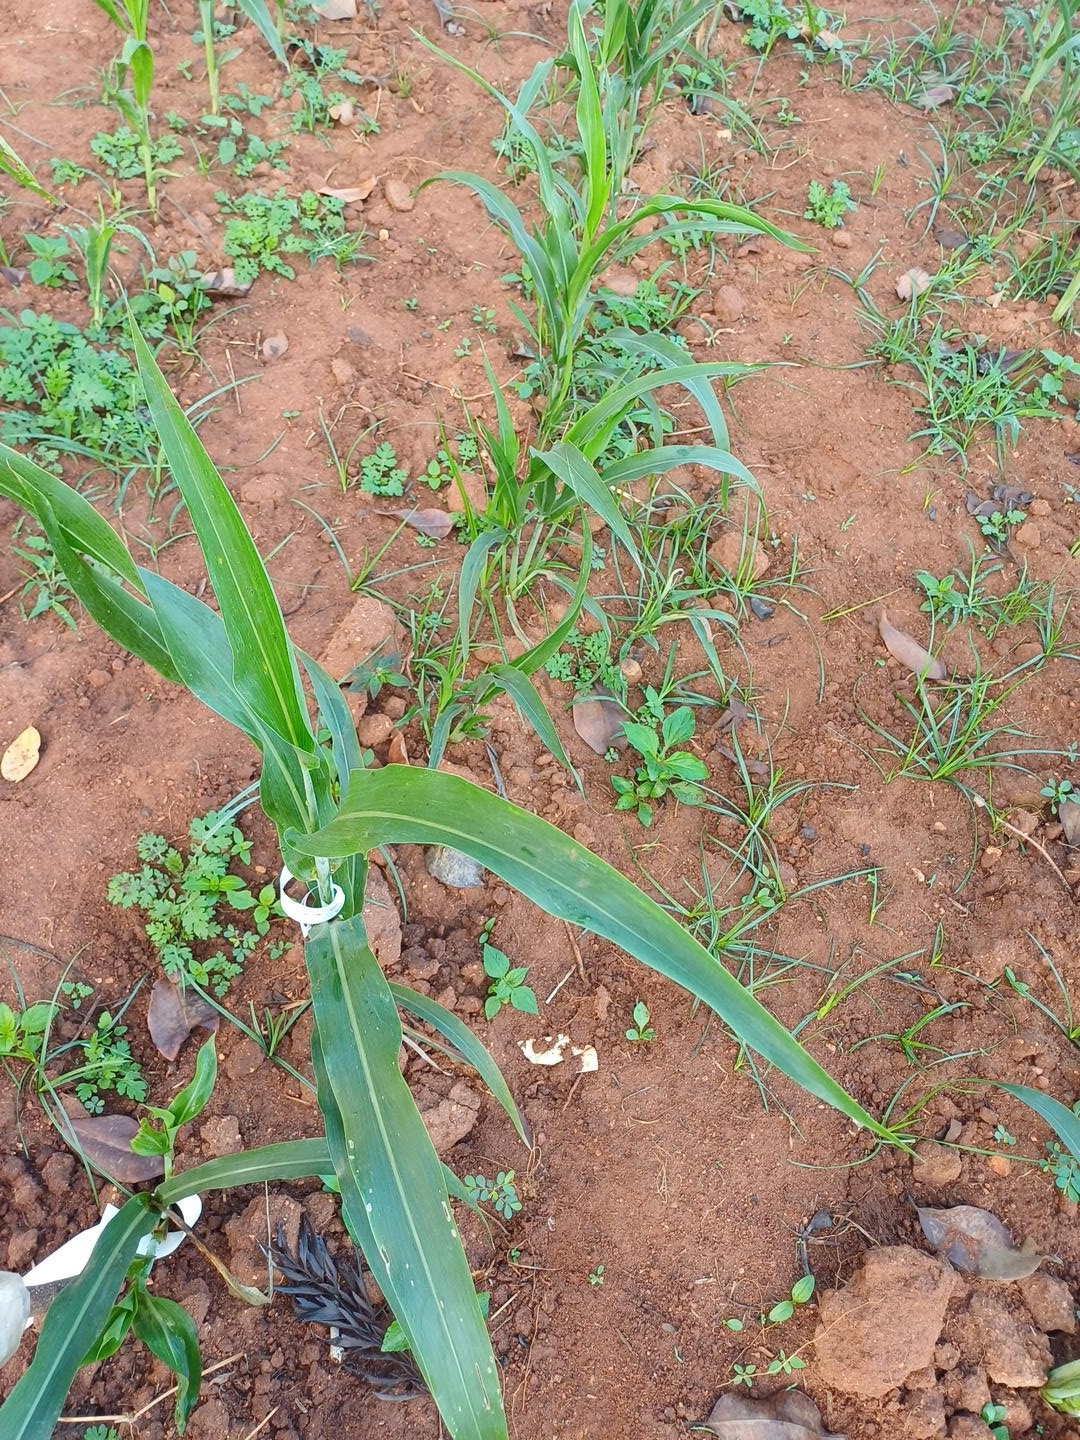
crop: sorghum
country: Kenya
